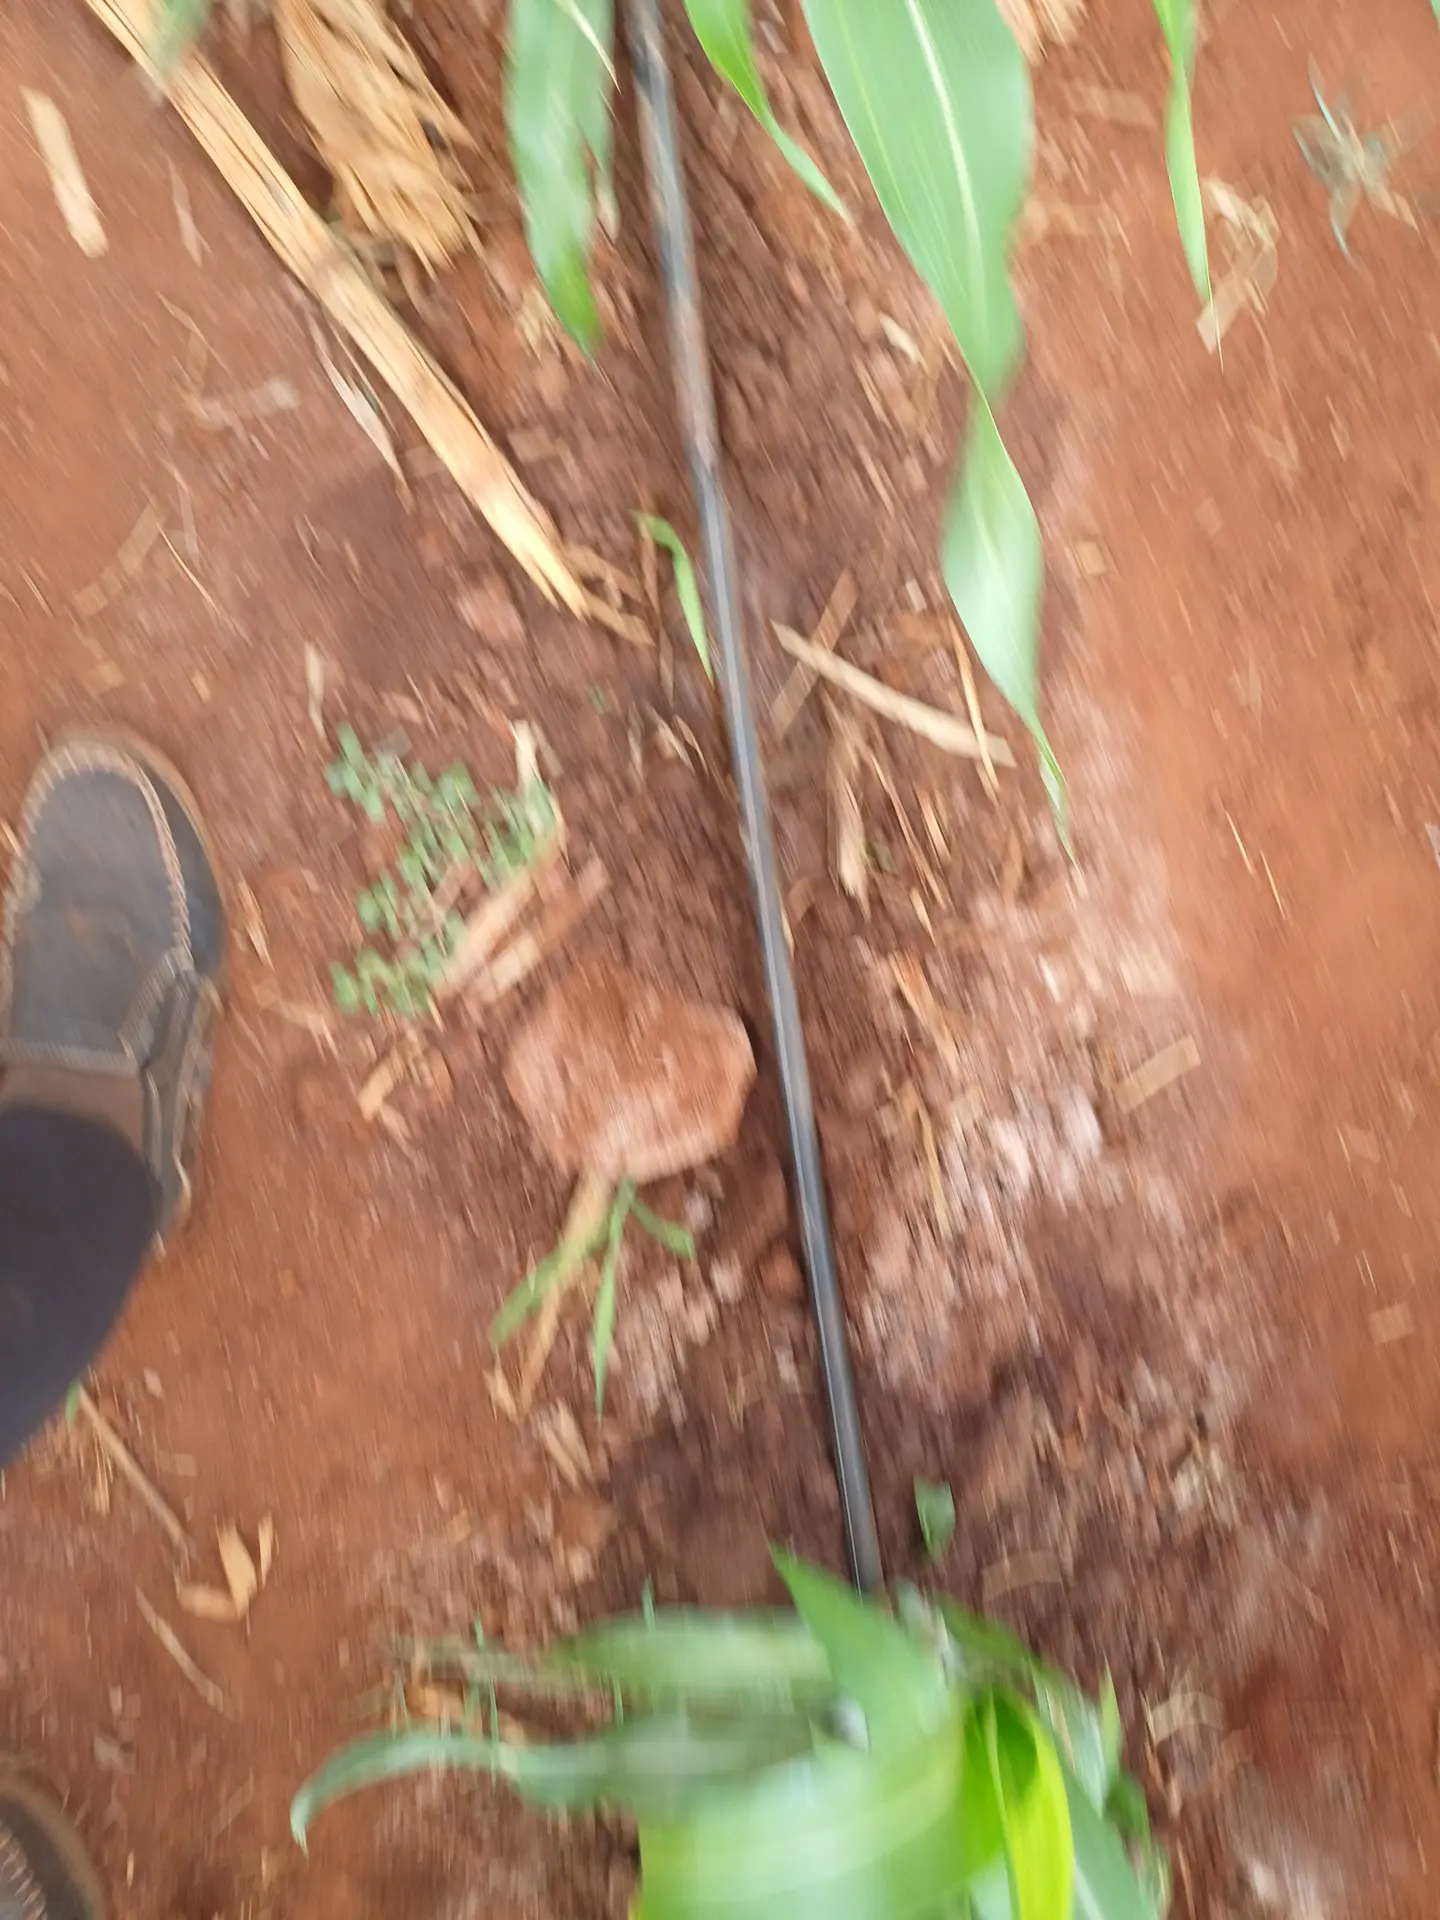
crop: sorghum
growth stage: vegetative
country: Kenya
